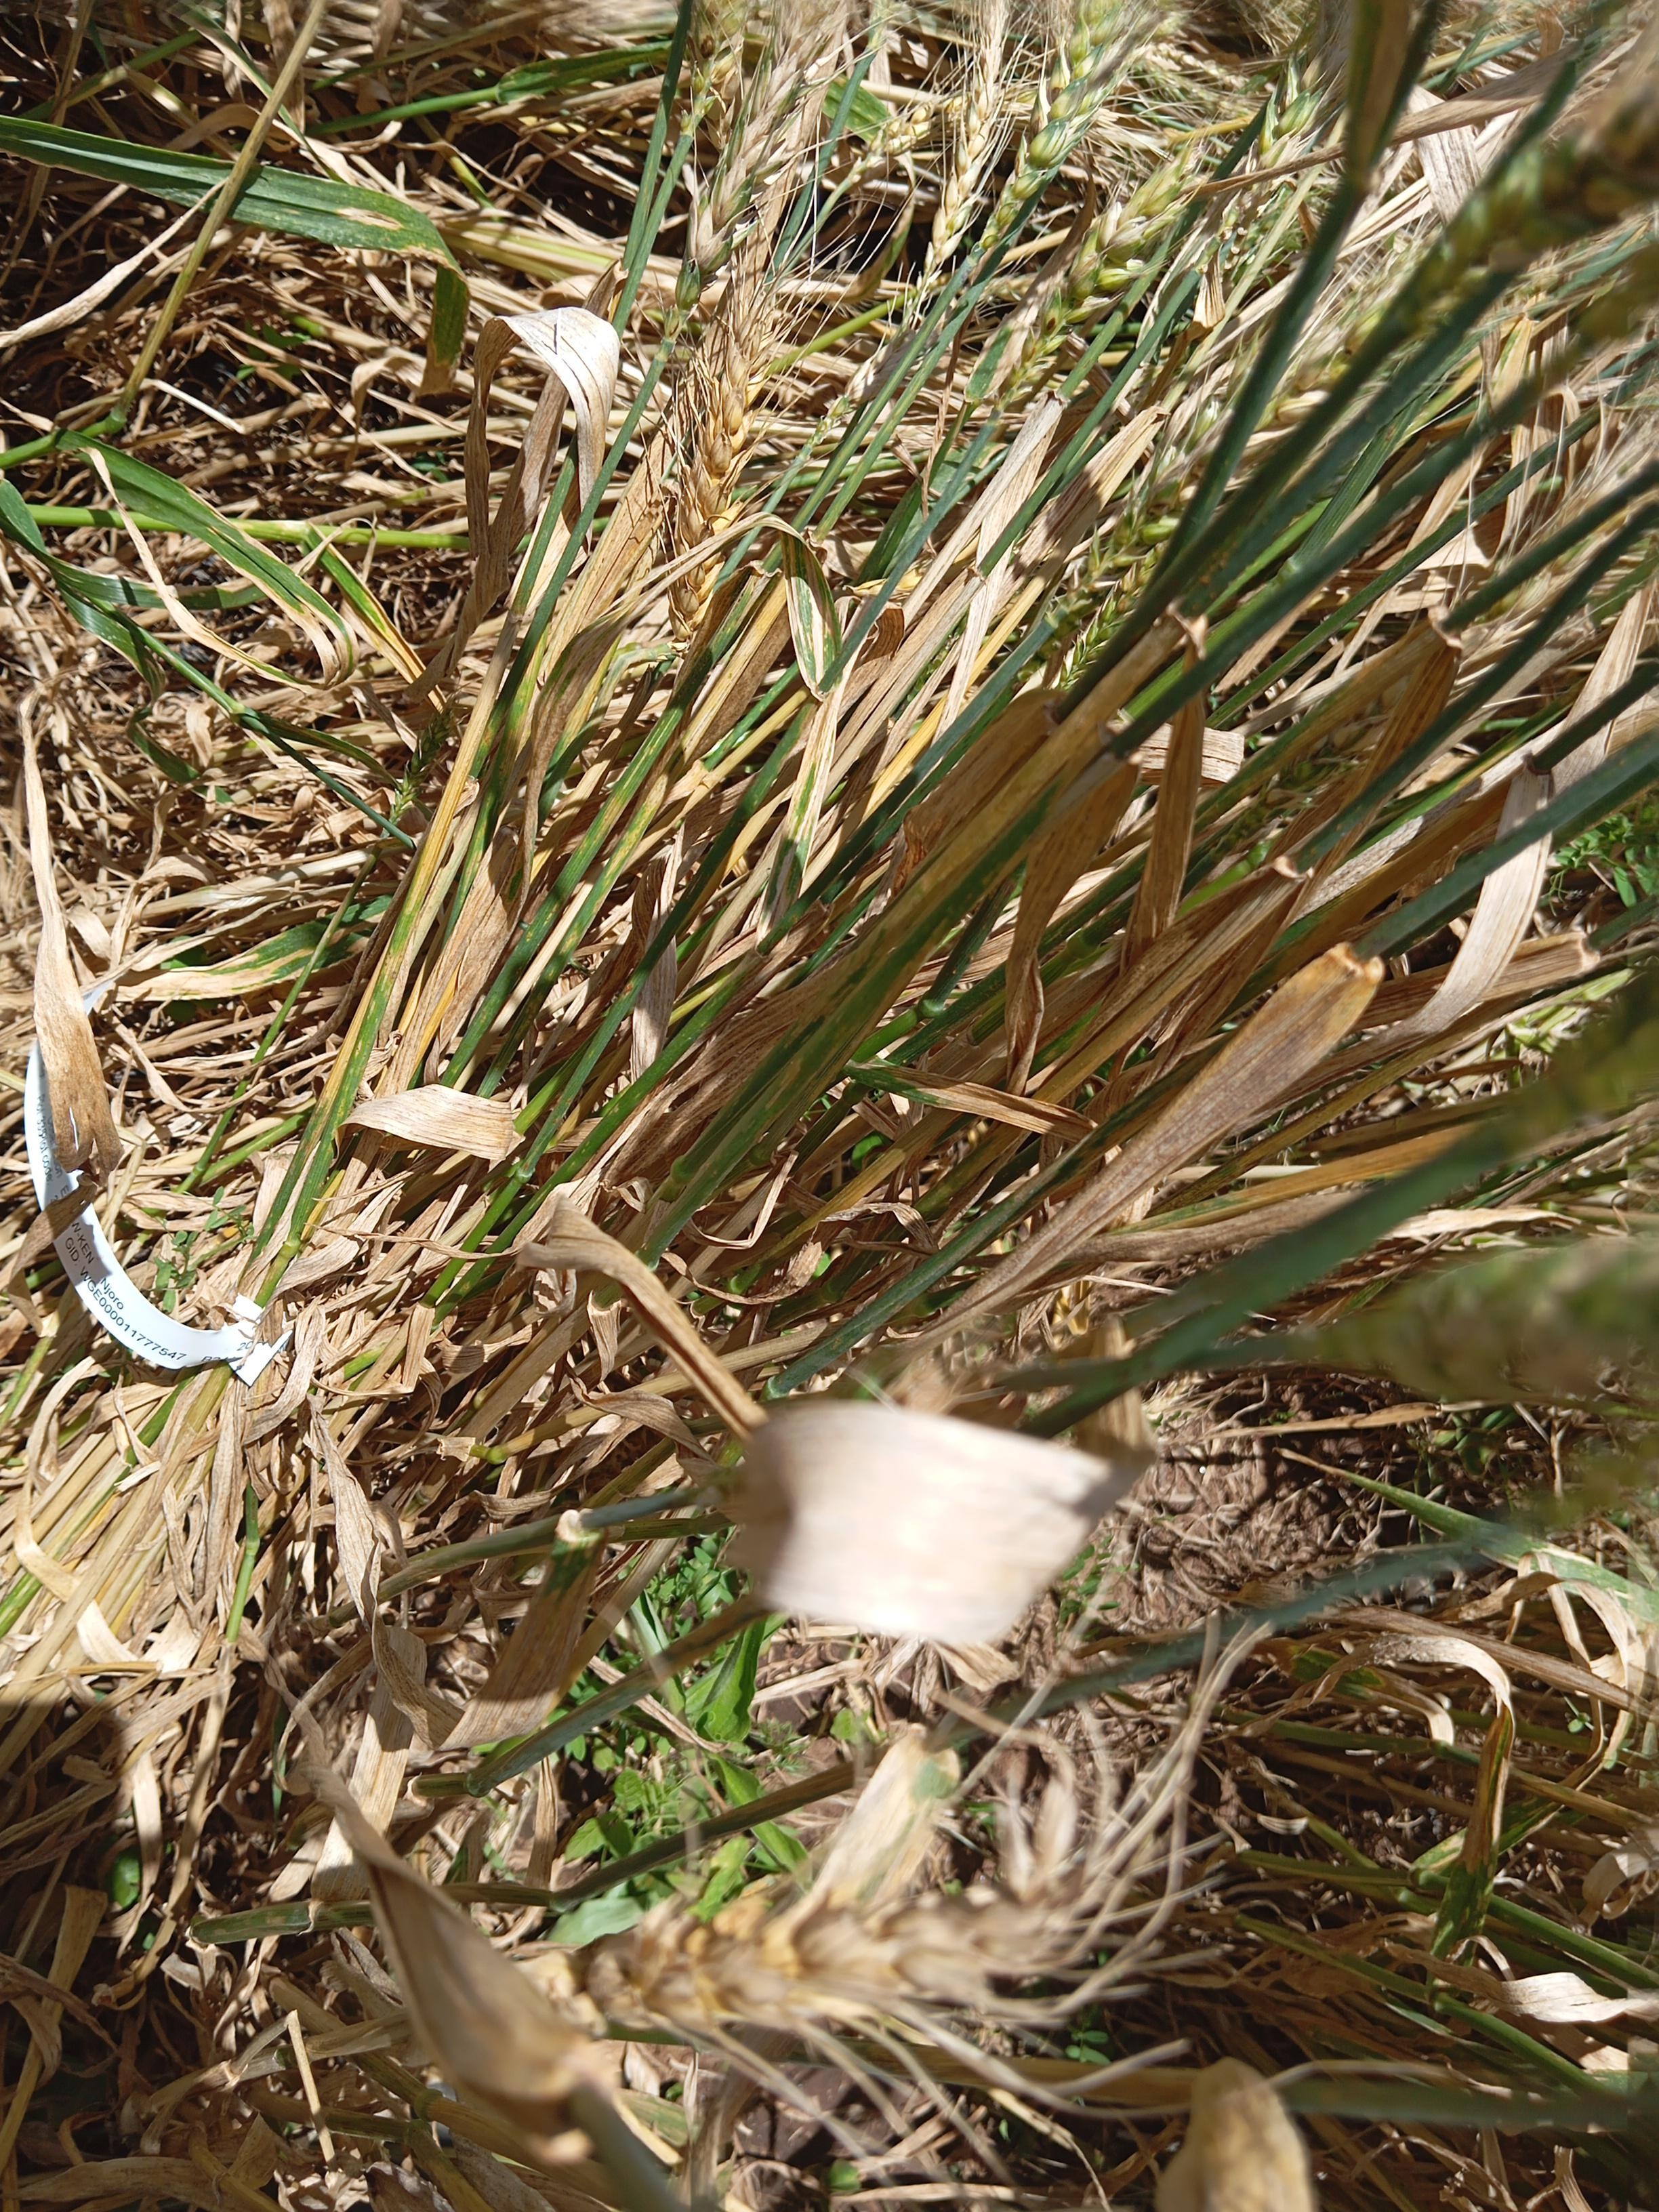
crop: wheat
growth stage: maturity
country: Kenya
